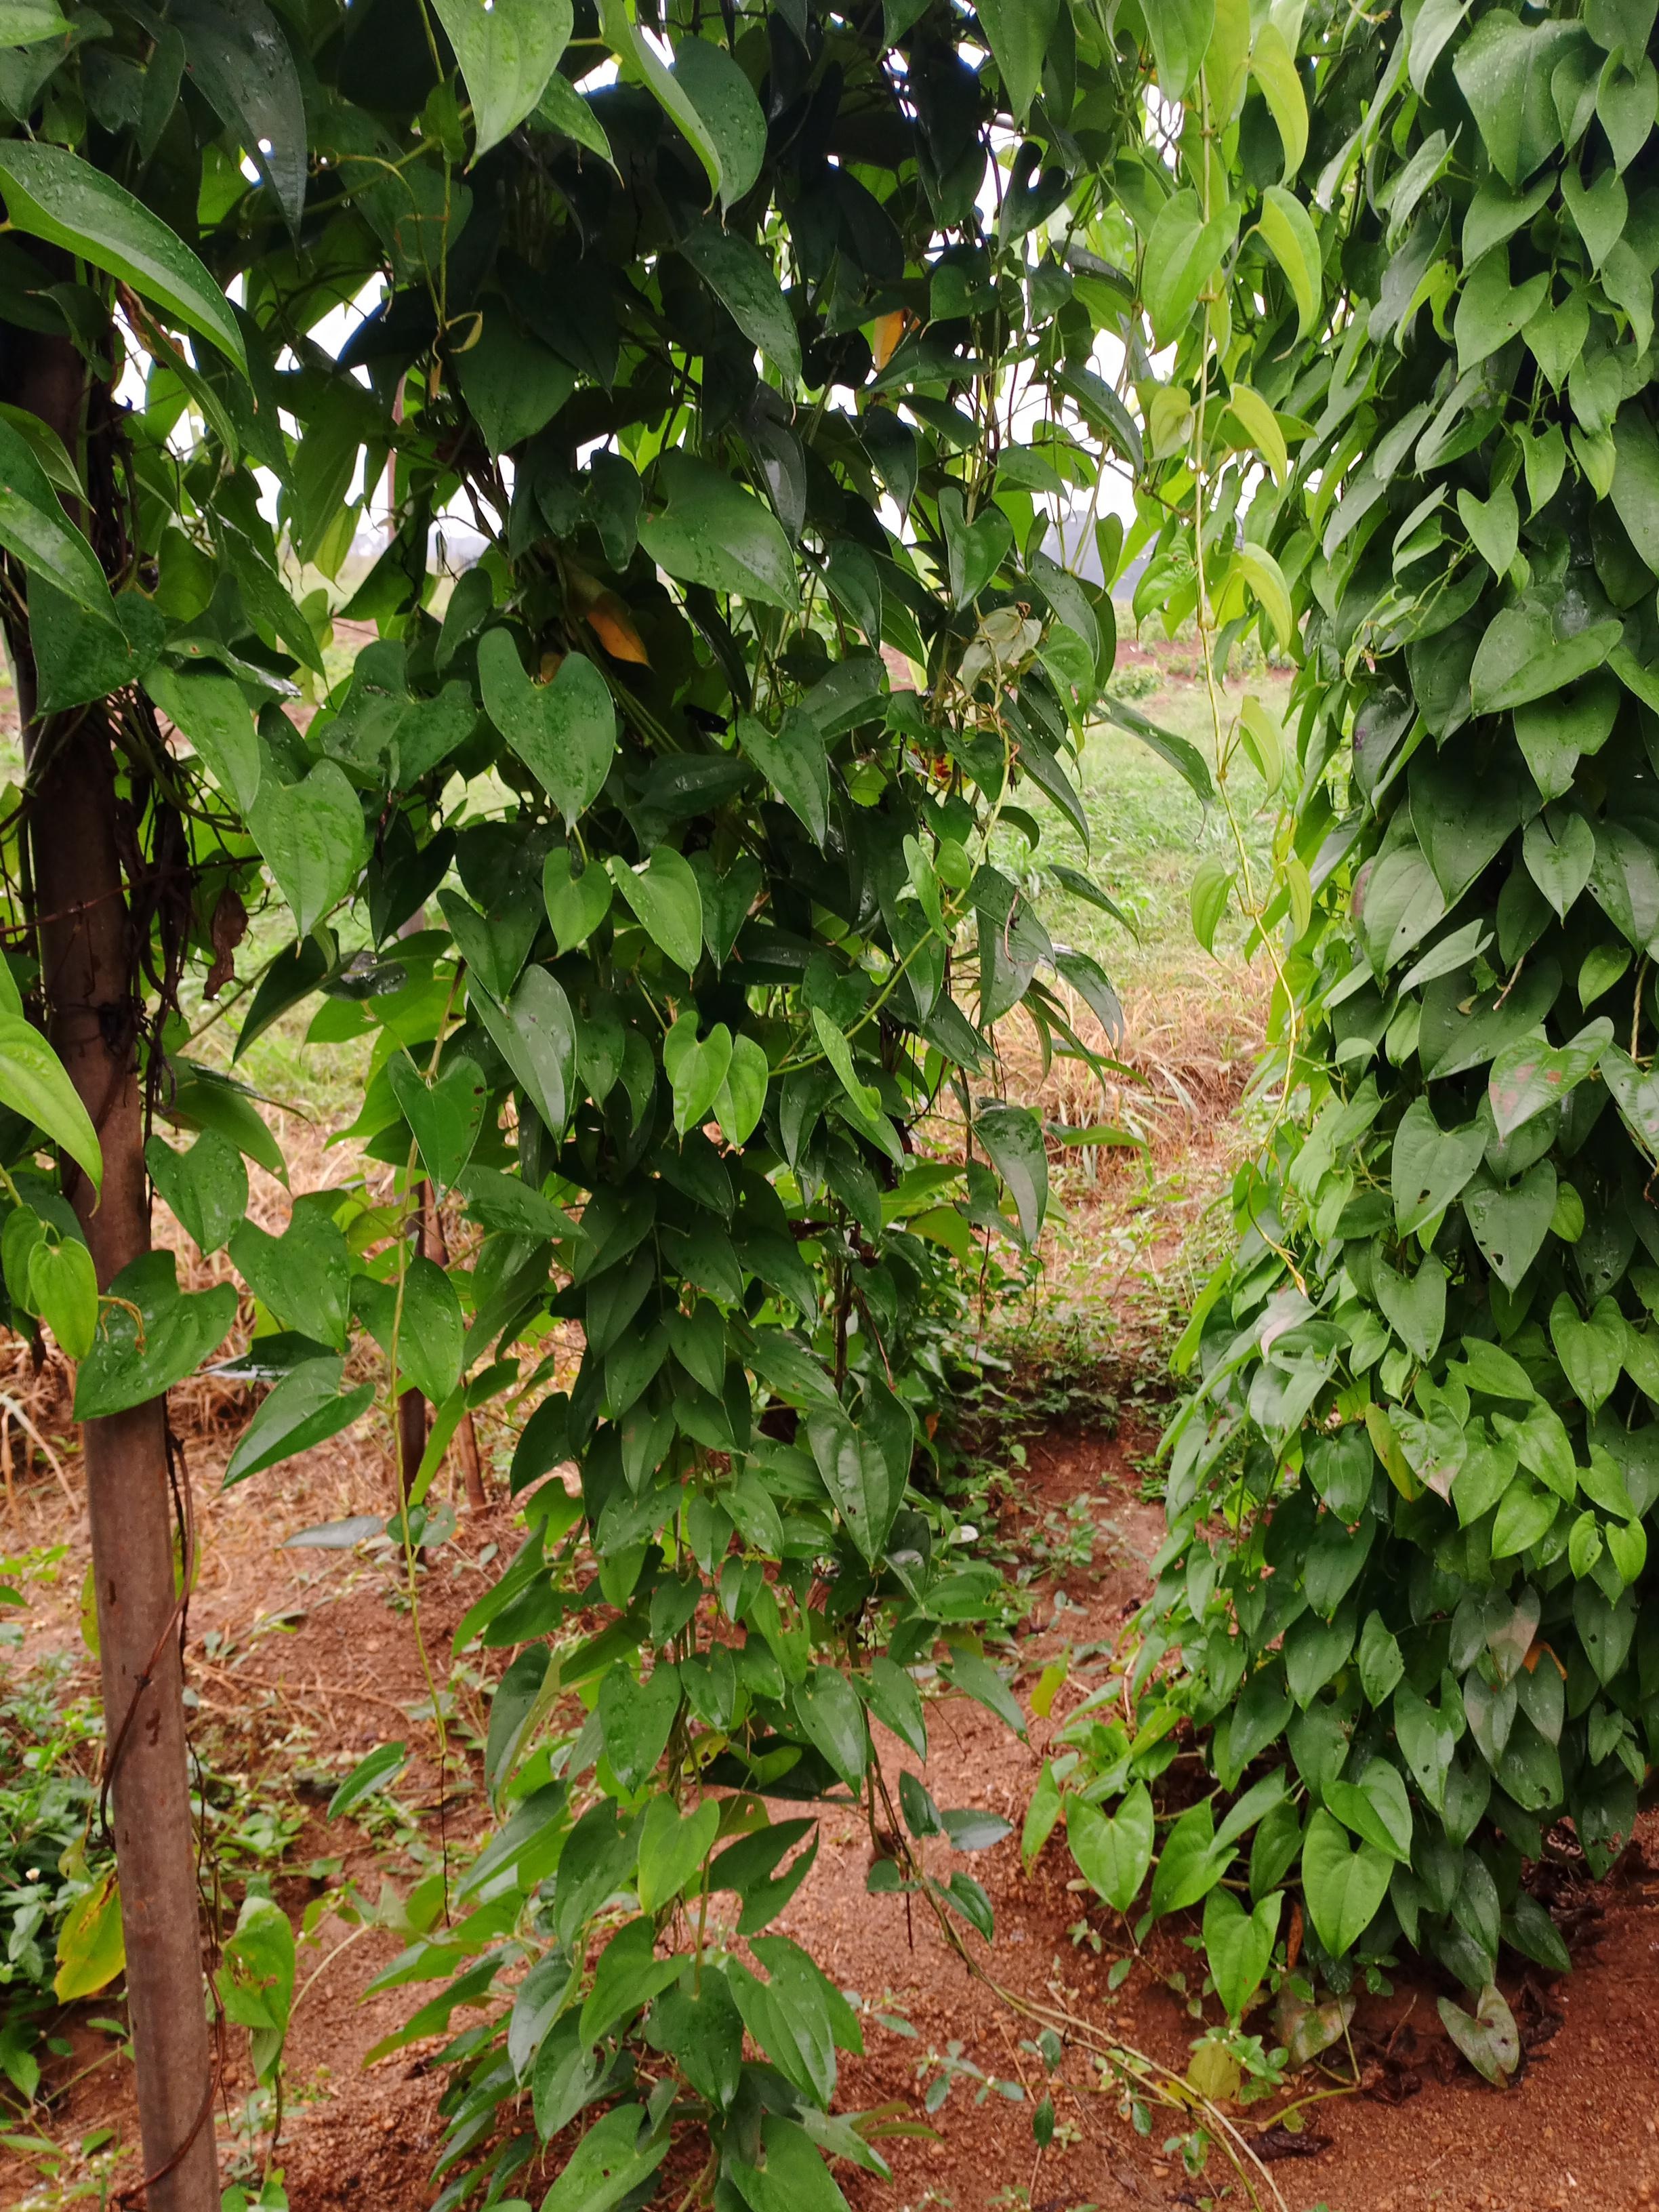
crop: yam
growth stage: vegetative
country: Nigeria
